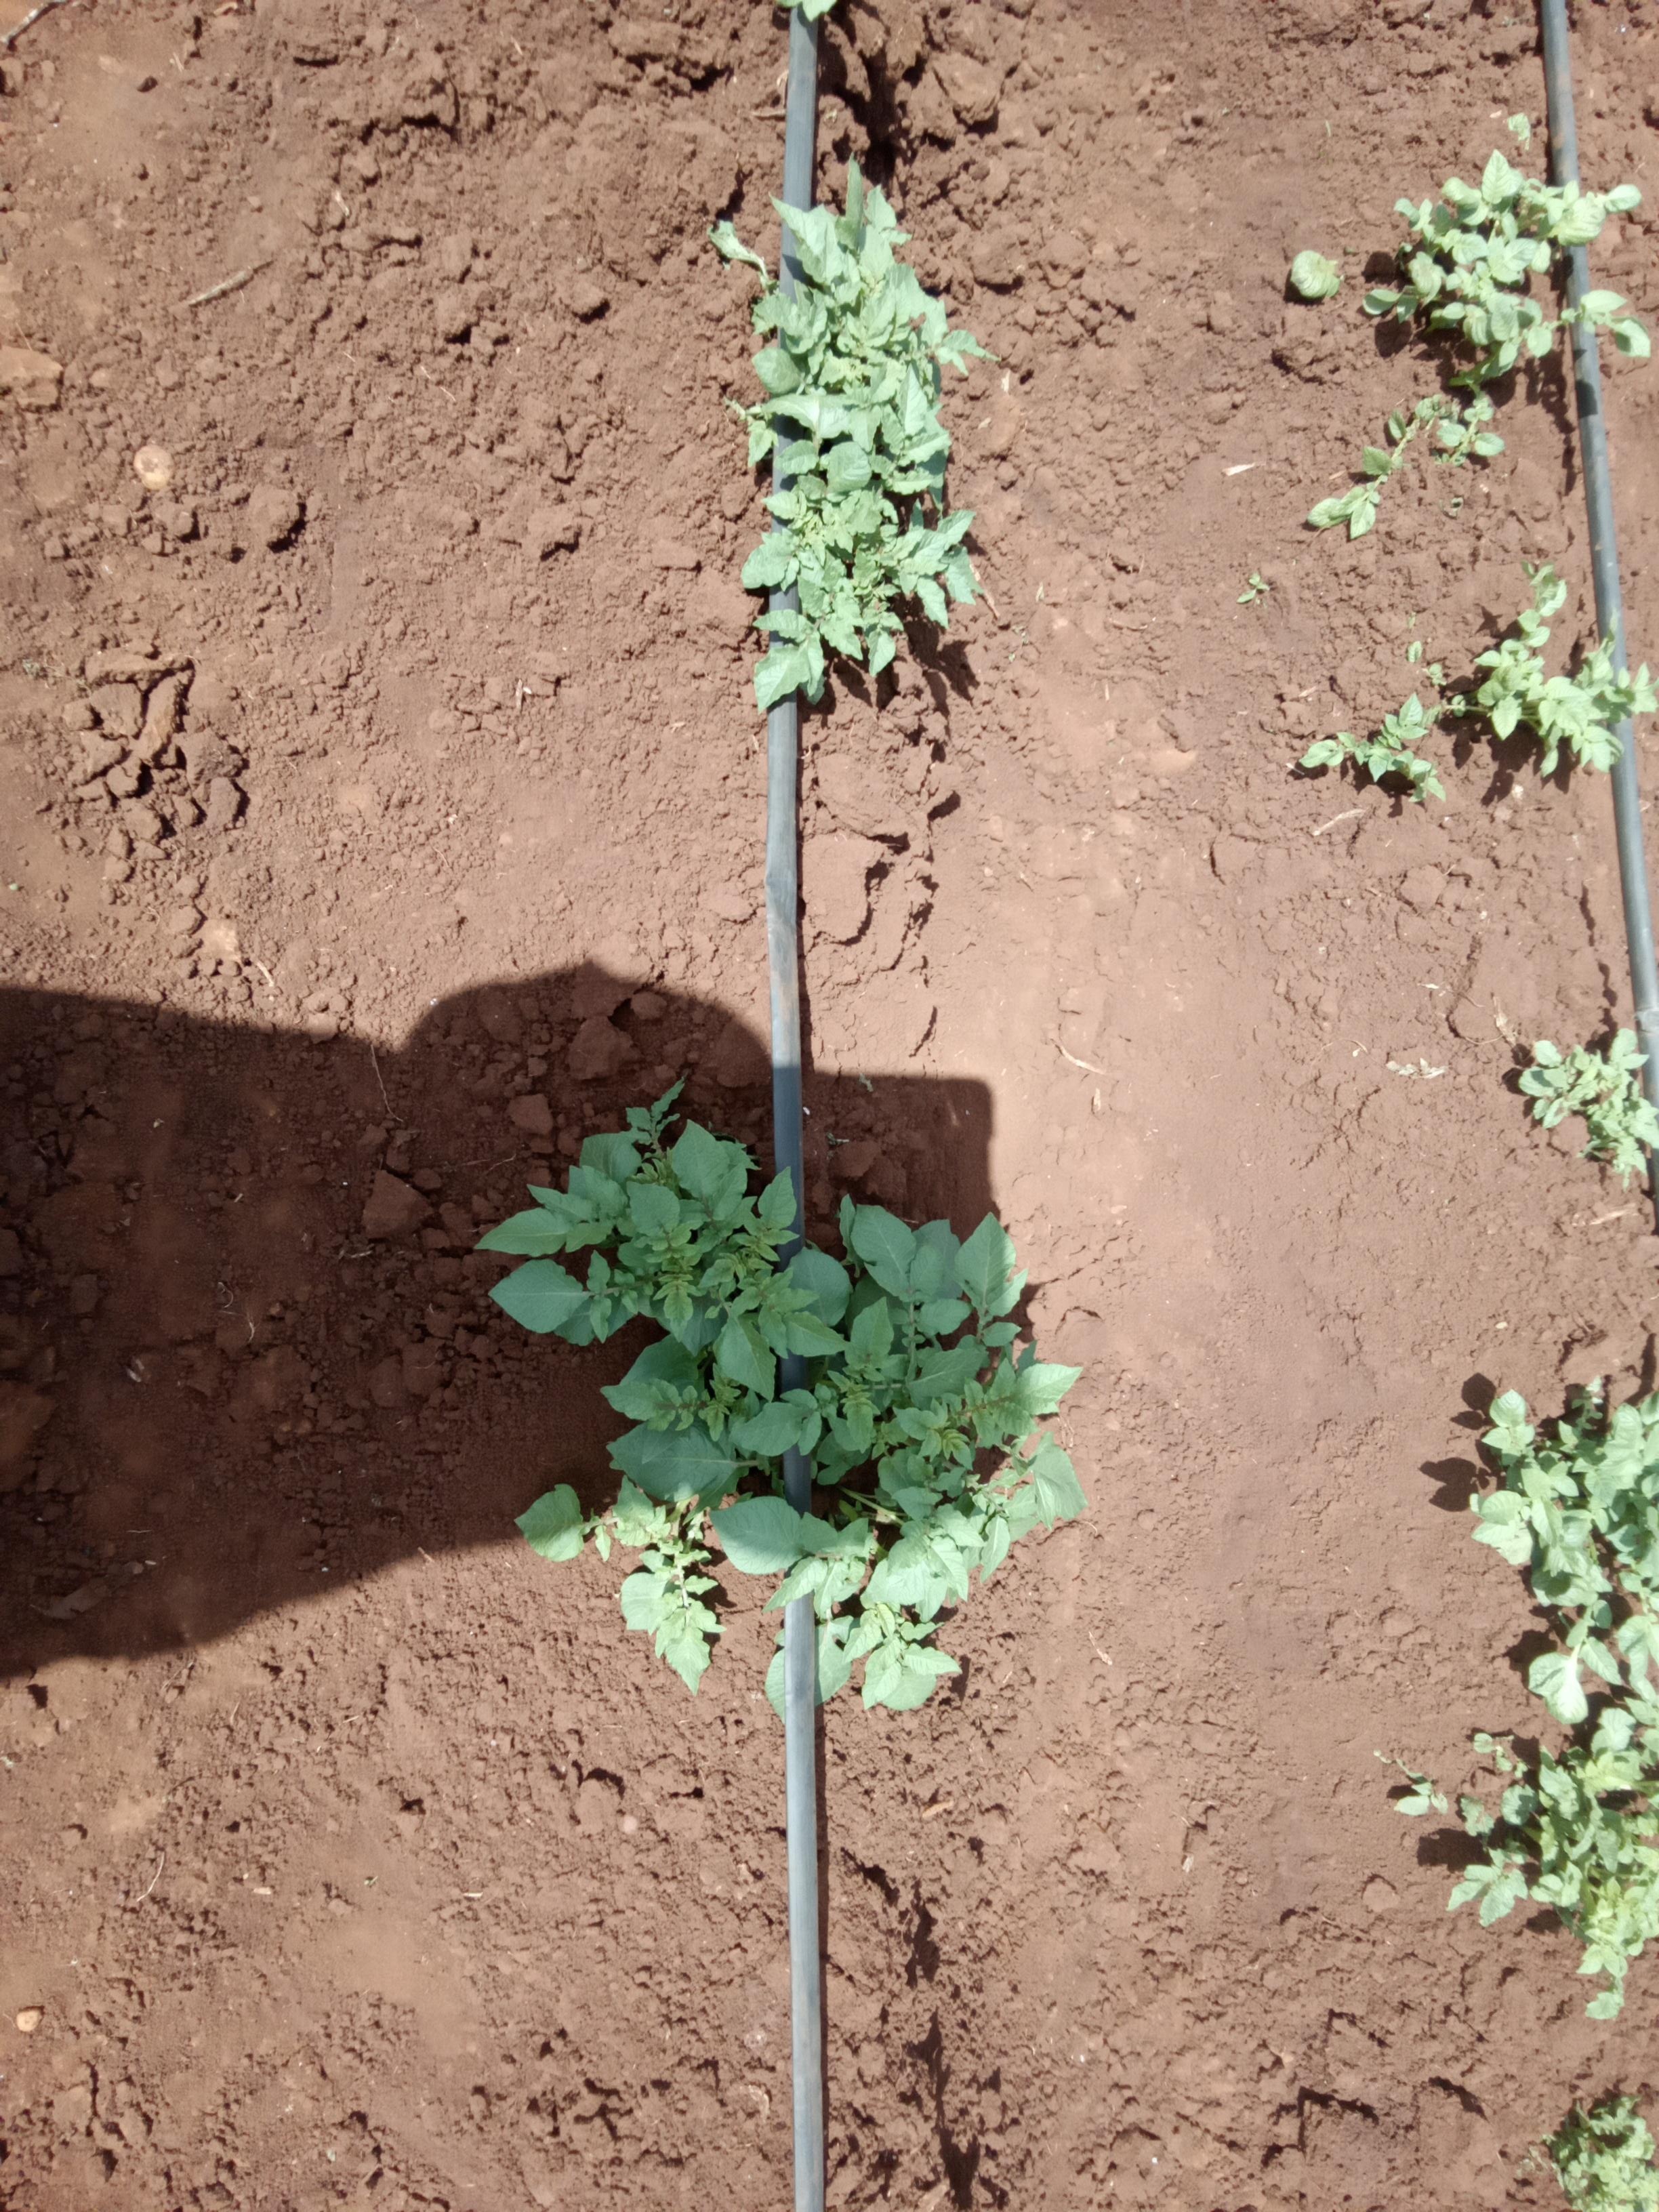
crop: potato
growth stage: vegetative
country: Kenya
